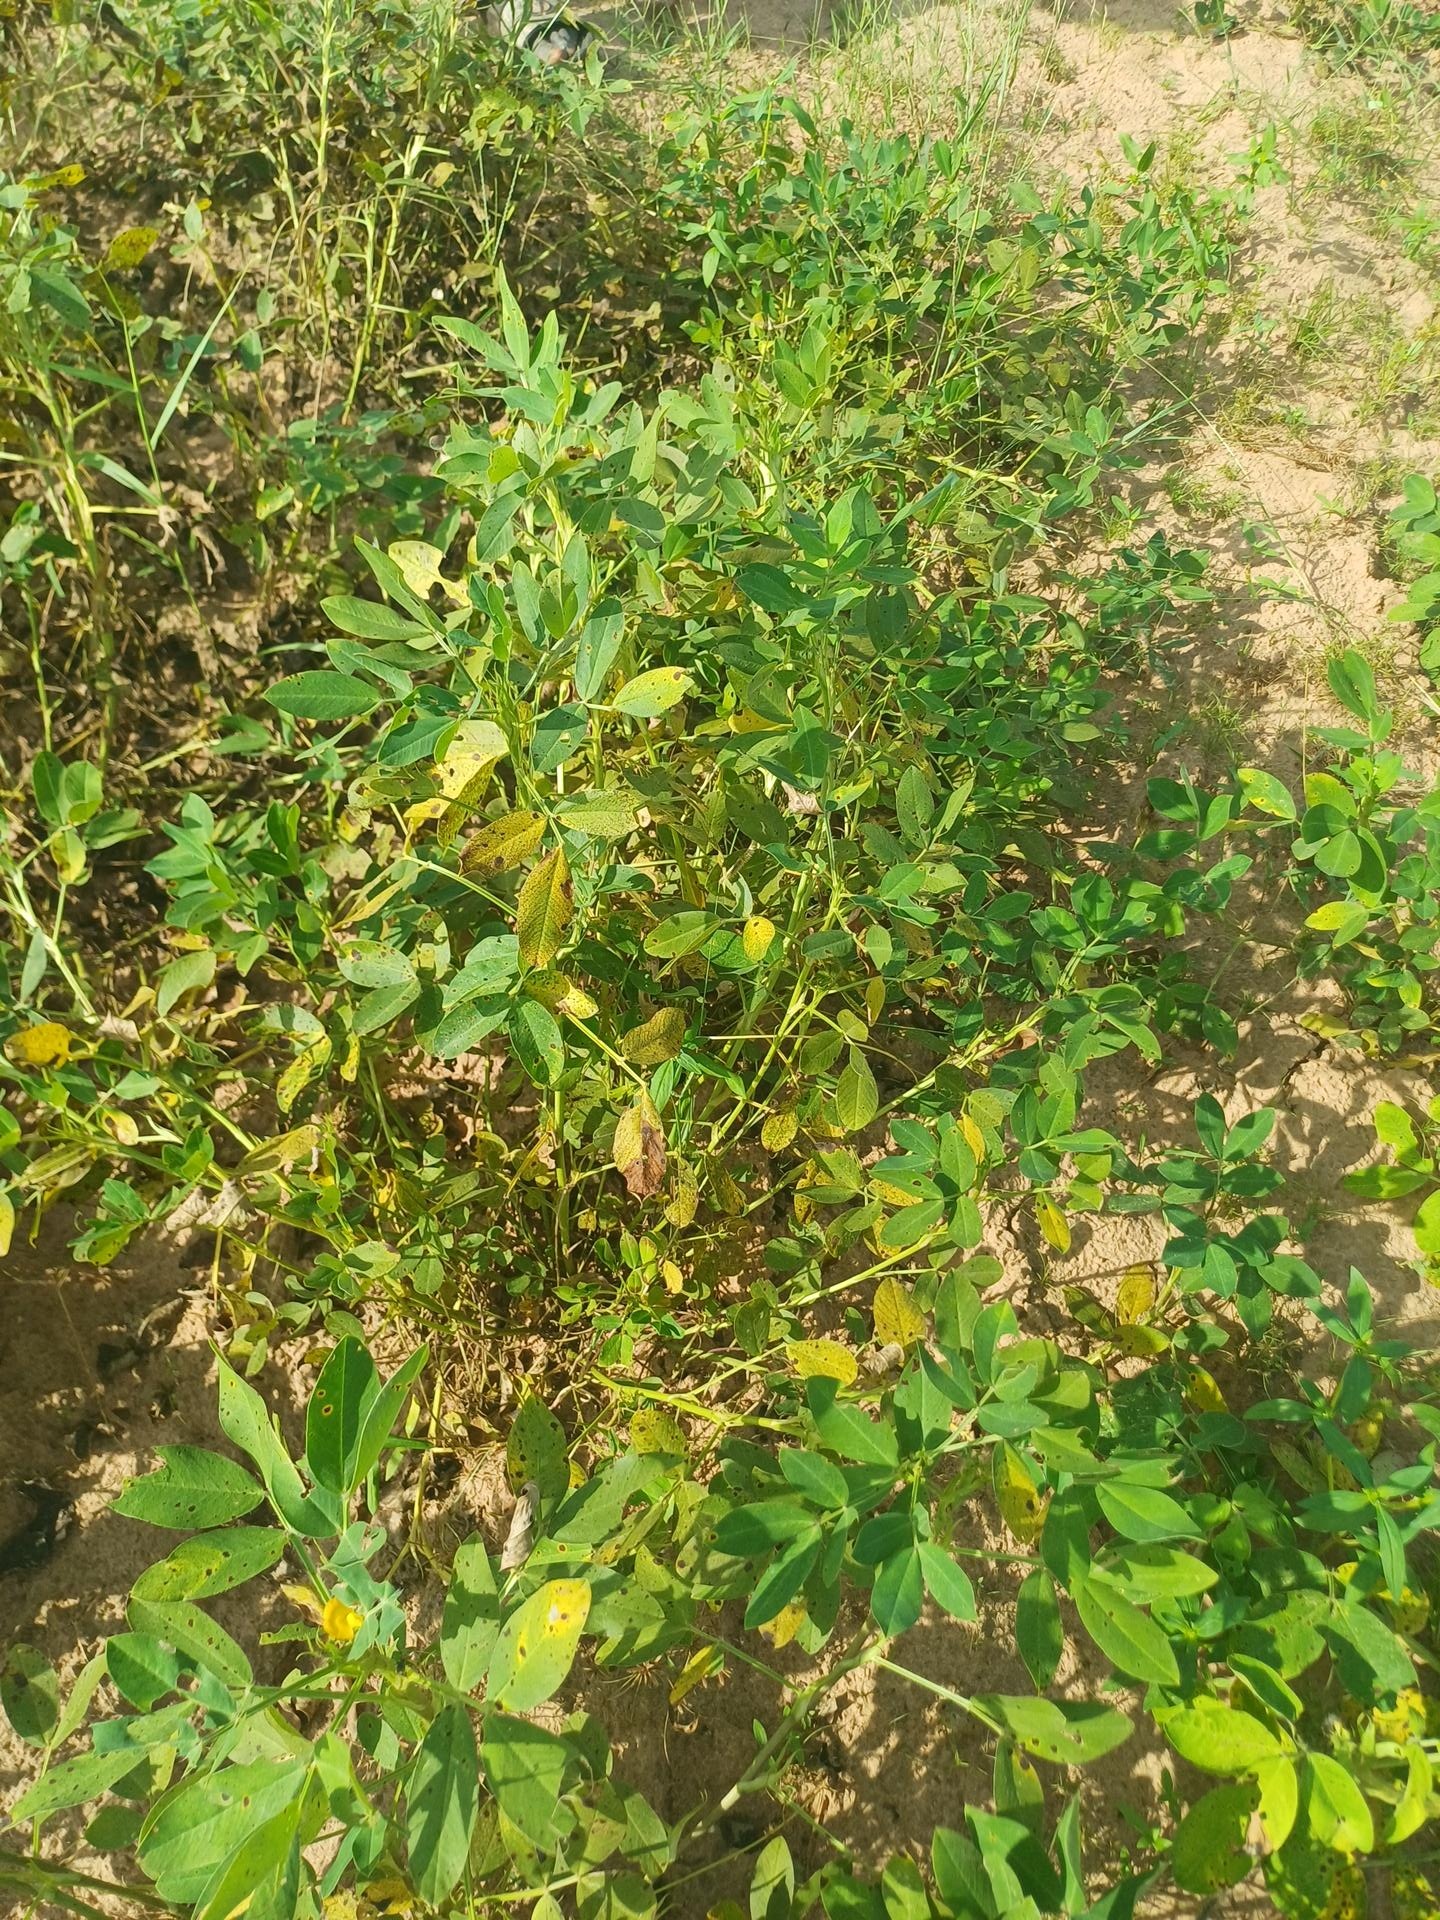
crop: groundnut
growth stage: flowering
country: Senegal
